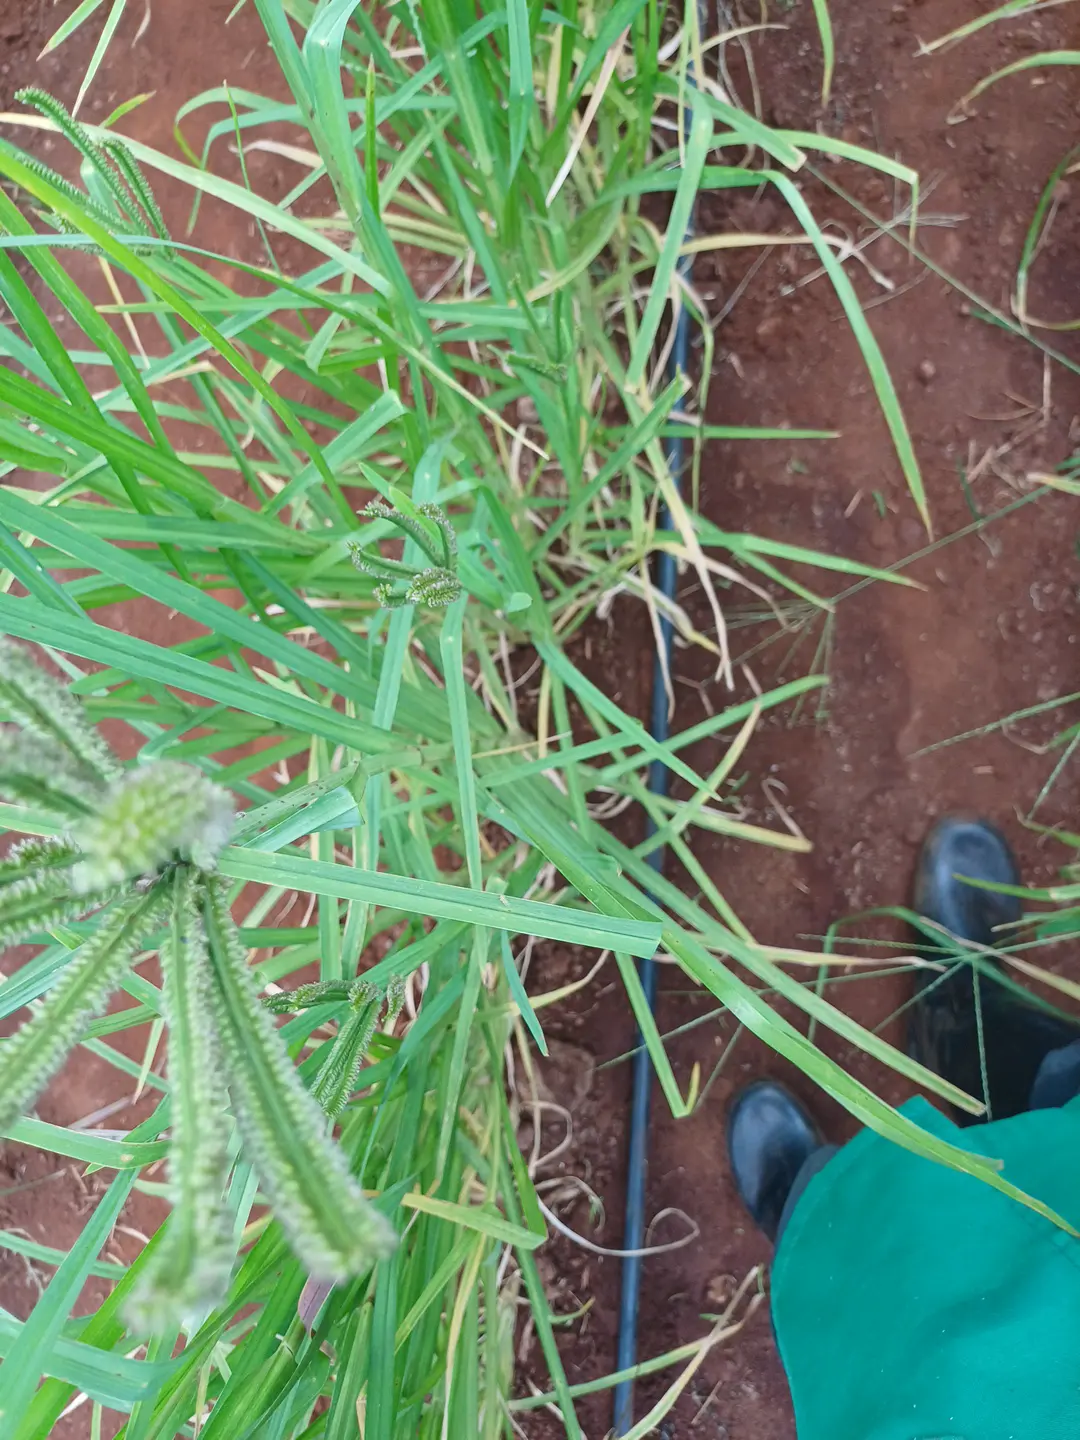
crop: finger millet
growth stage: filling grain
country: Kenya
